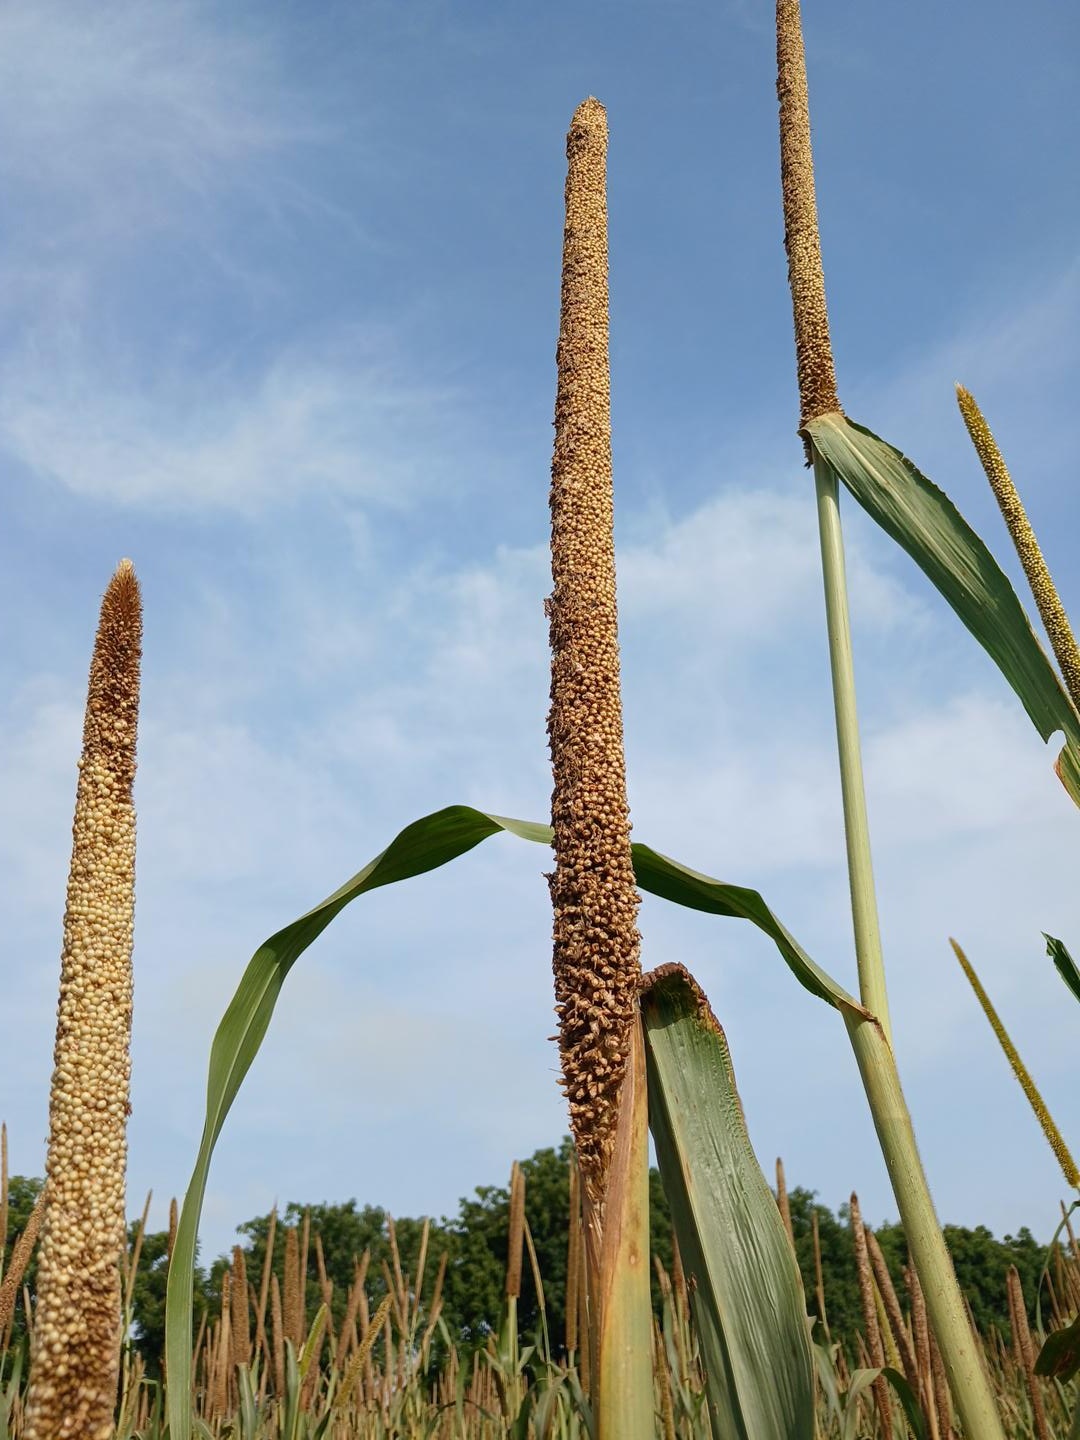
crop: pearl millet
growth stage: maturity
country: Senegal
